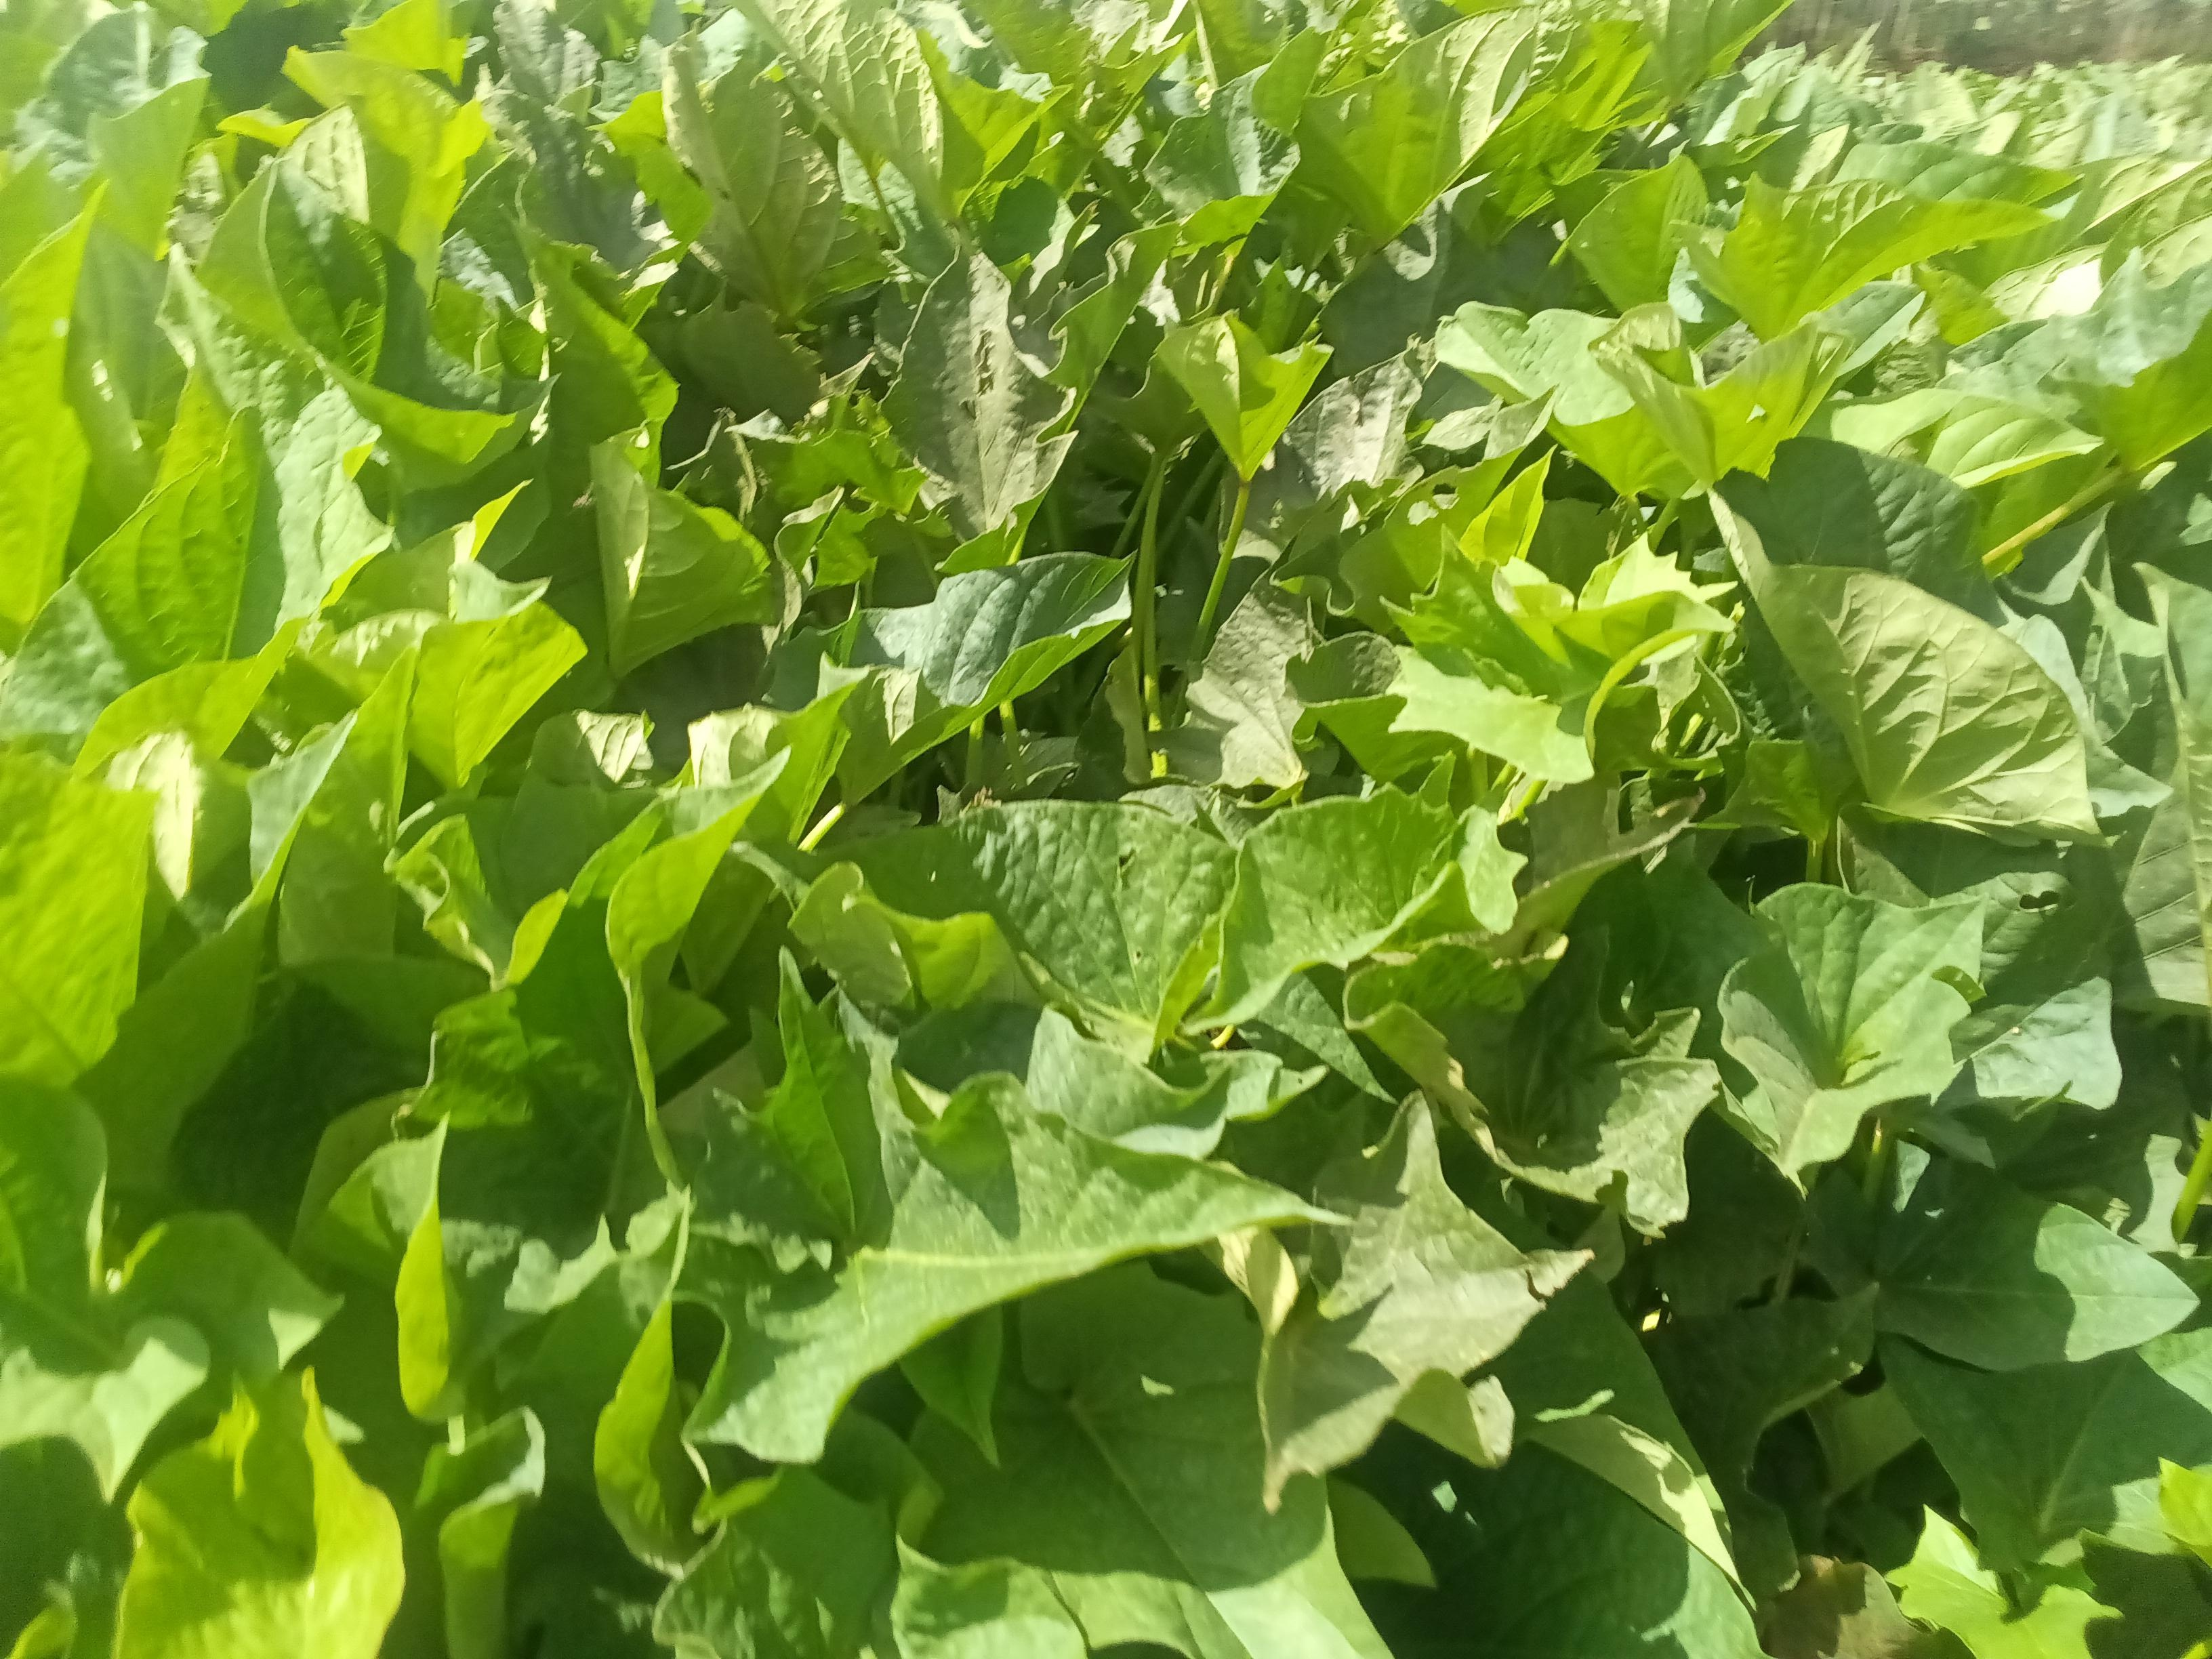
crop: sweet potato
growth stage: vegetative
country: Kenya
